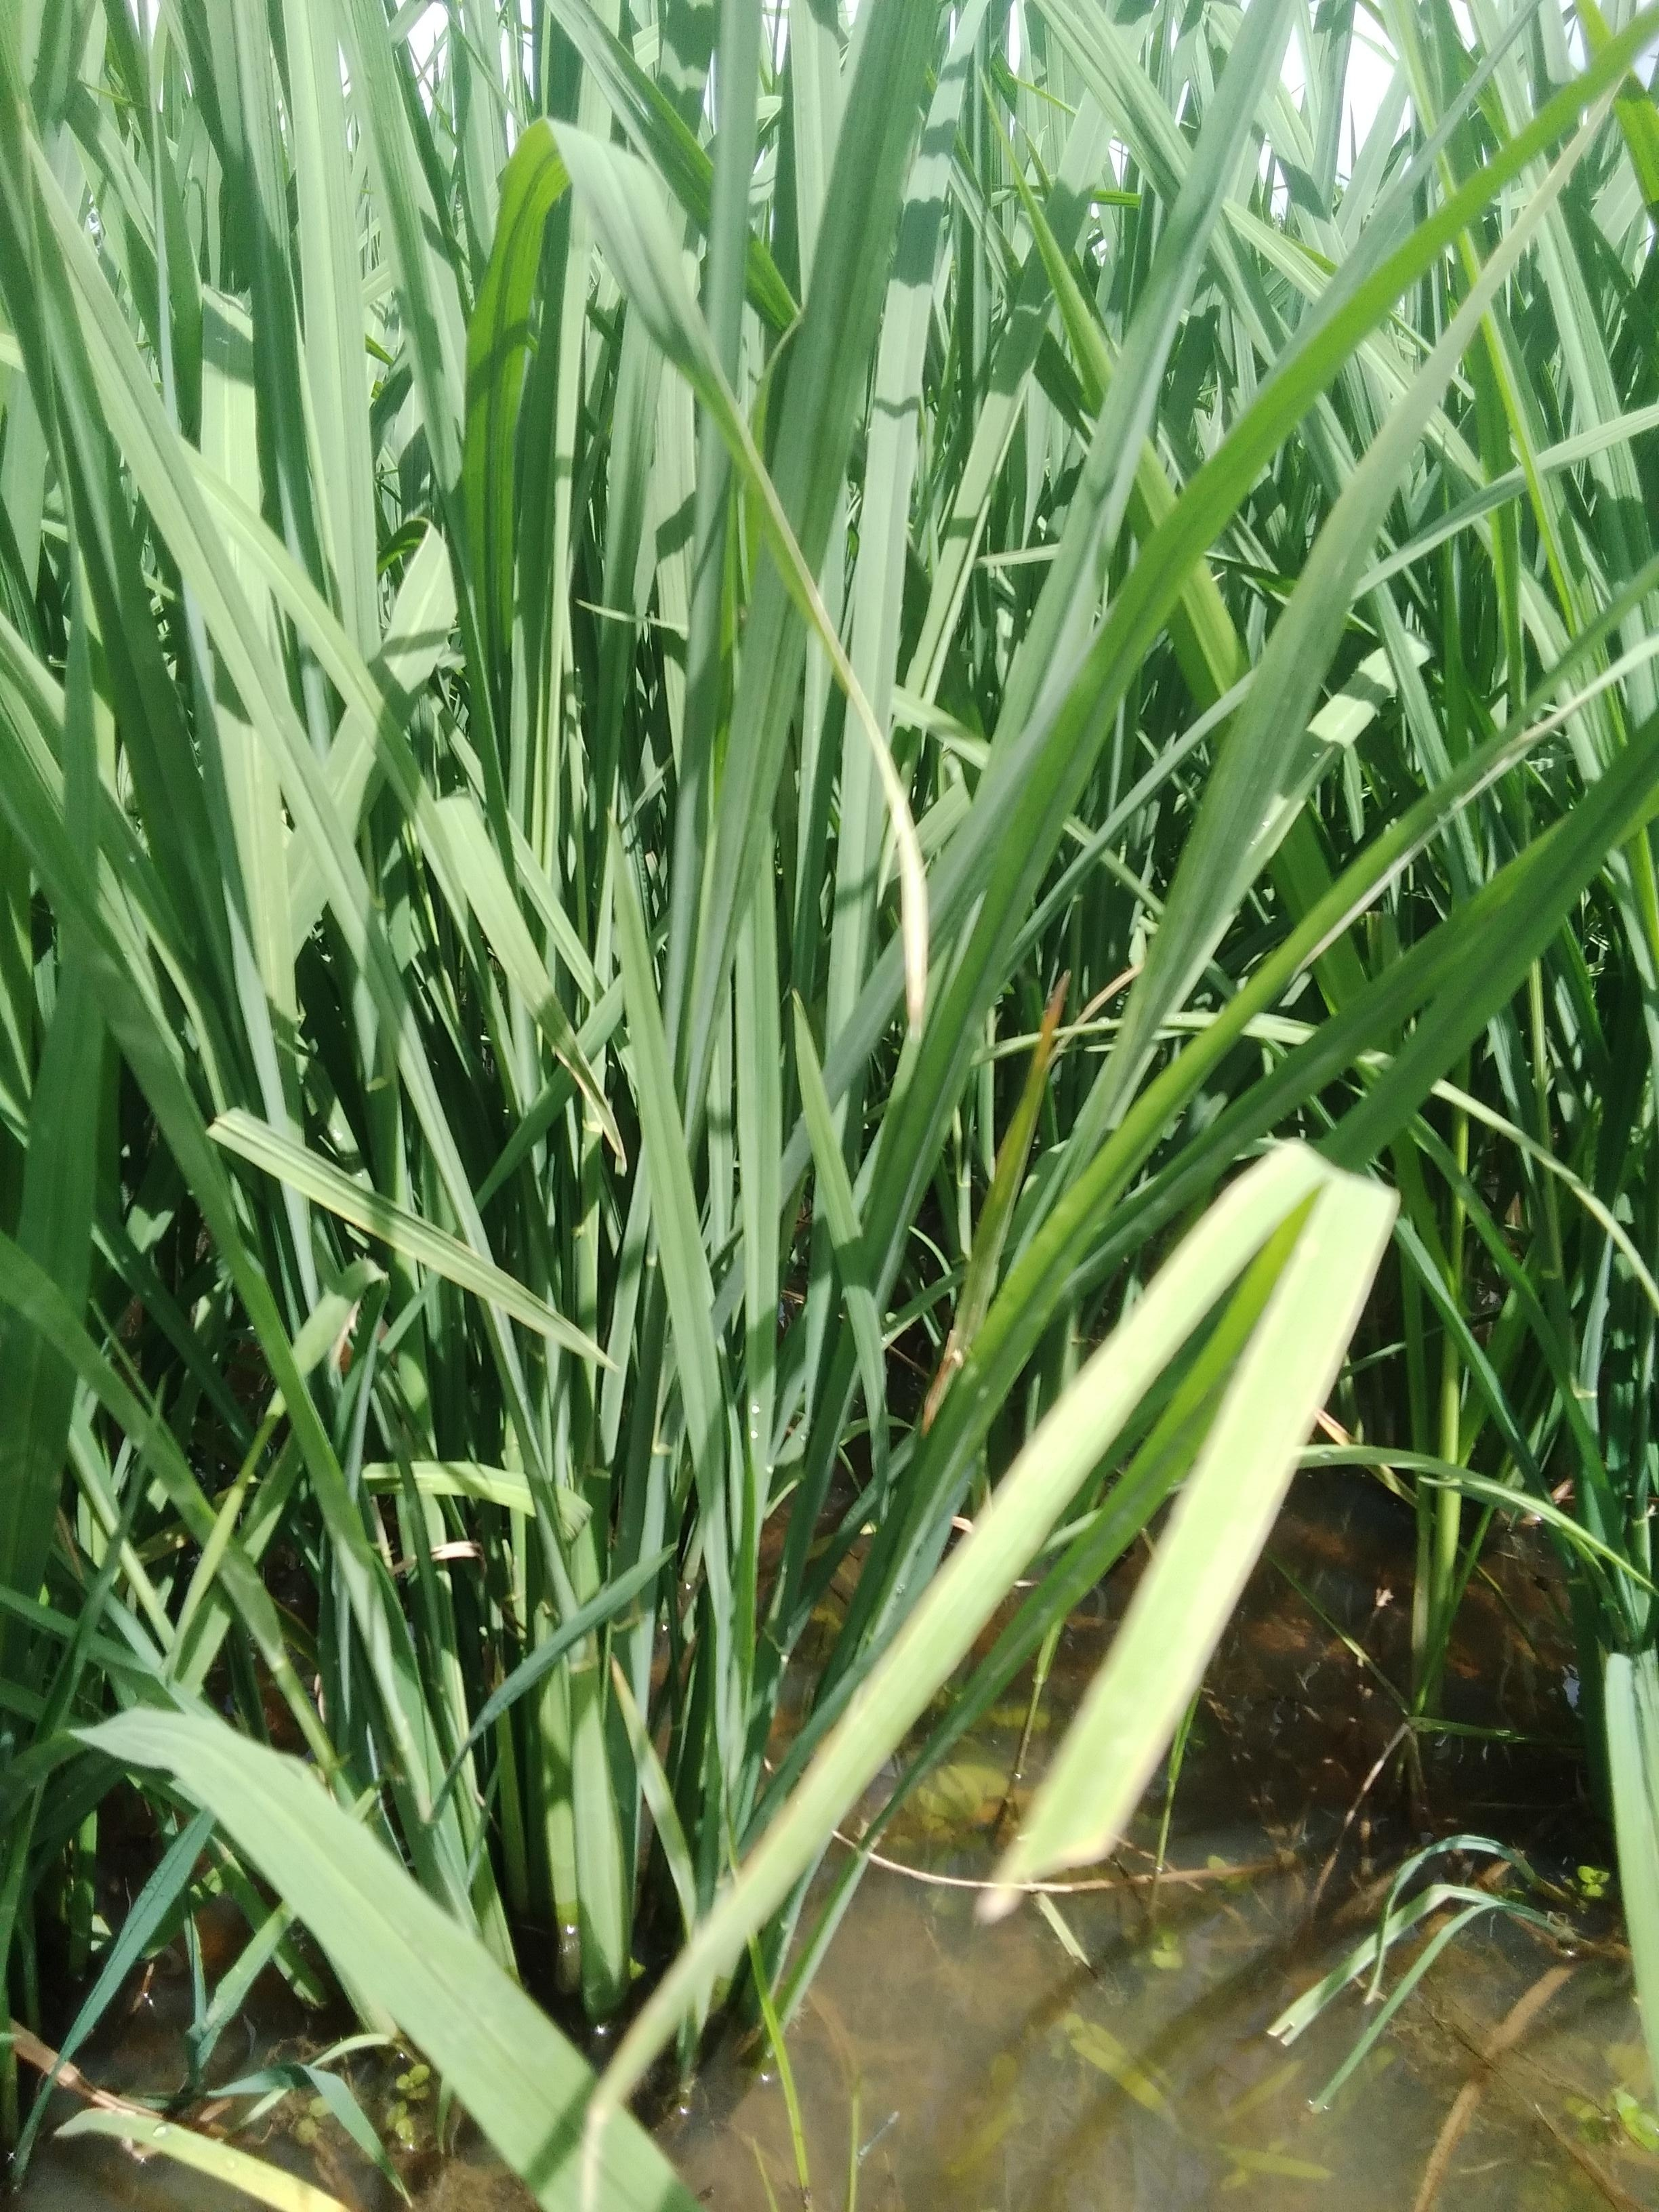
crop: rice
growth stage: elongation stem
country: Nigeria
